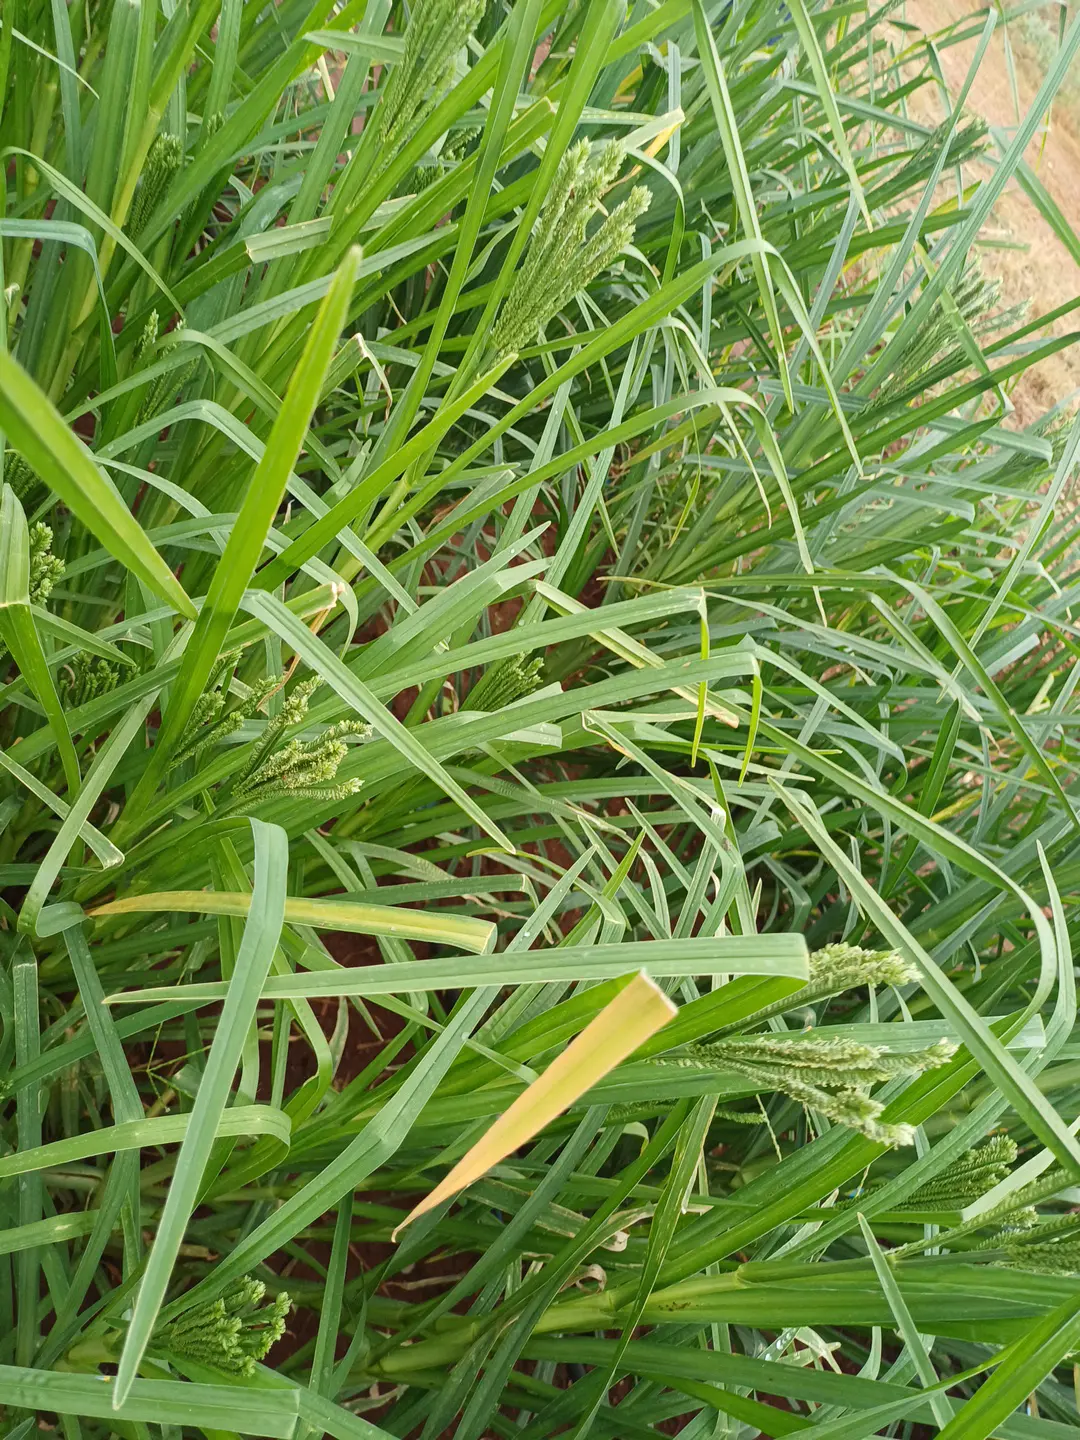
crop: finger millet
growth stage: flowering
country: Kenya
